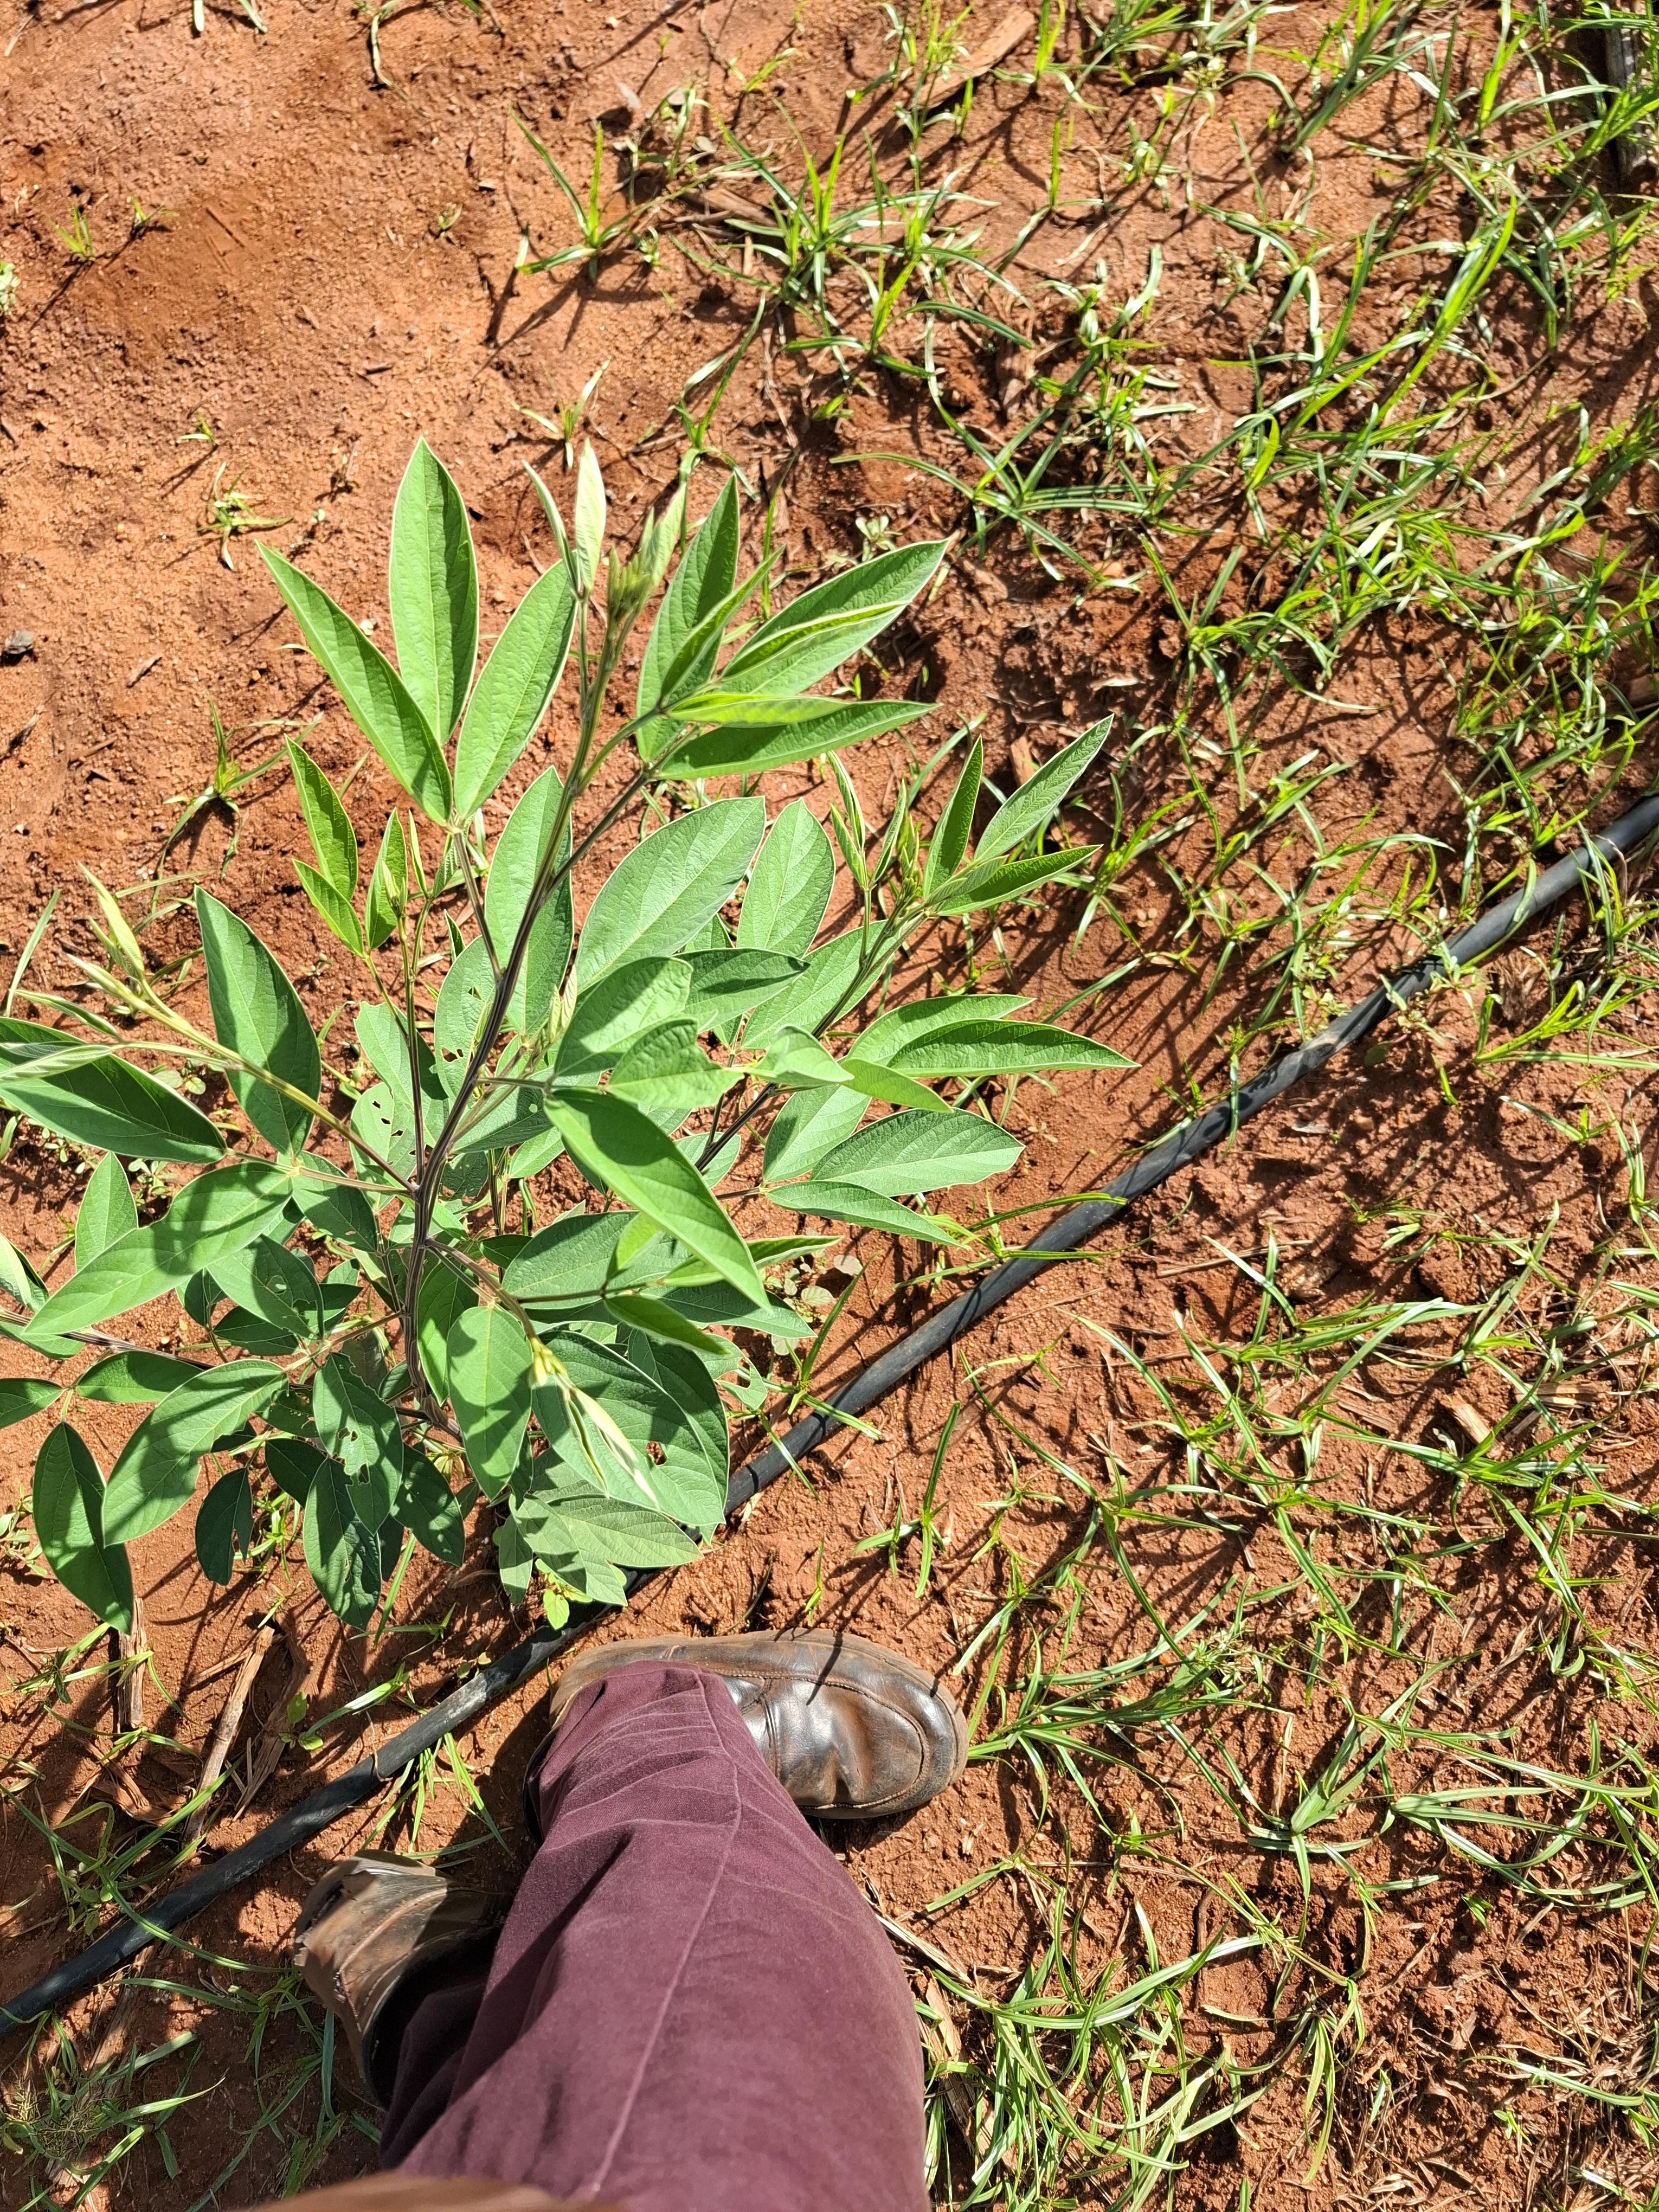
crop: pigeonpea
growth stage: vegetative
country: Kenya
